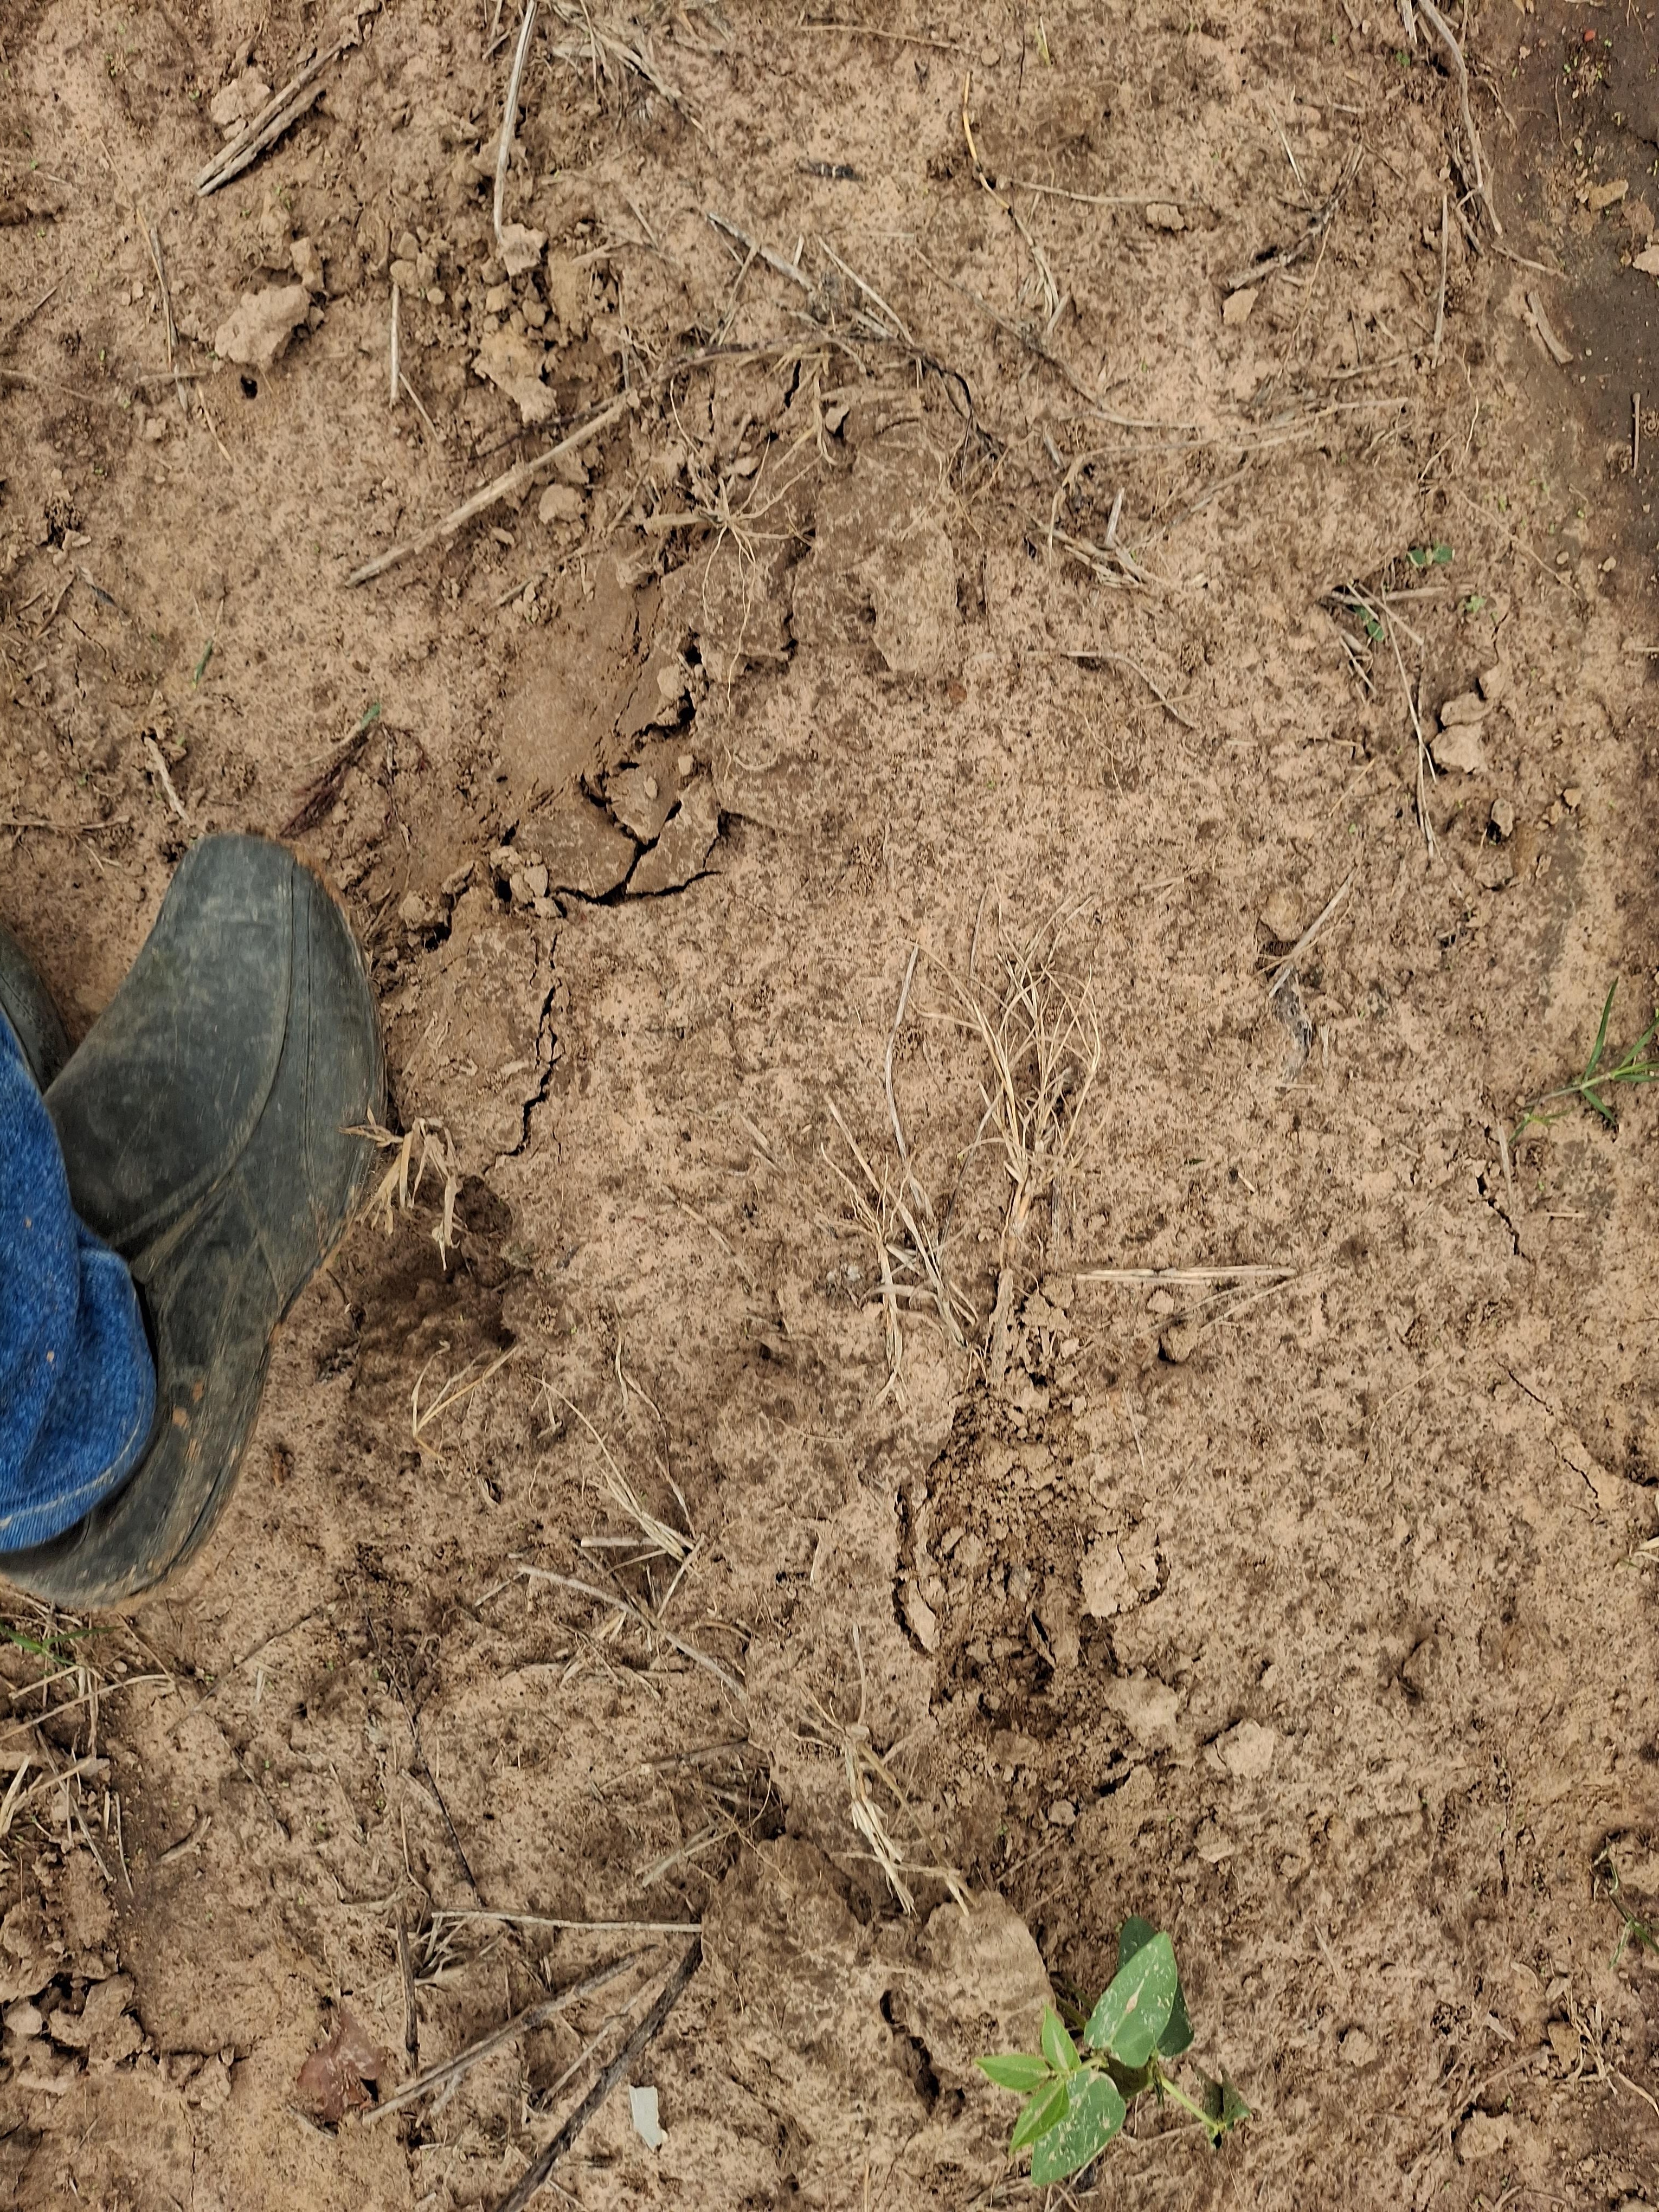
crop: cowpea
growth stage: emergence
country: Nigeria
